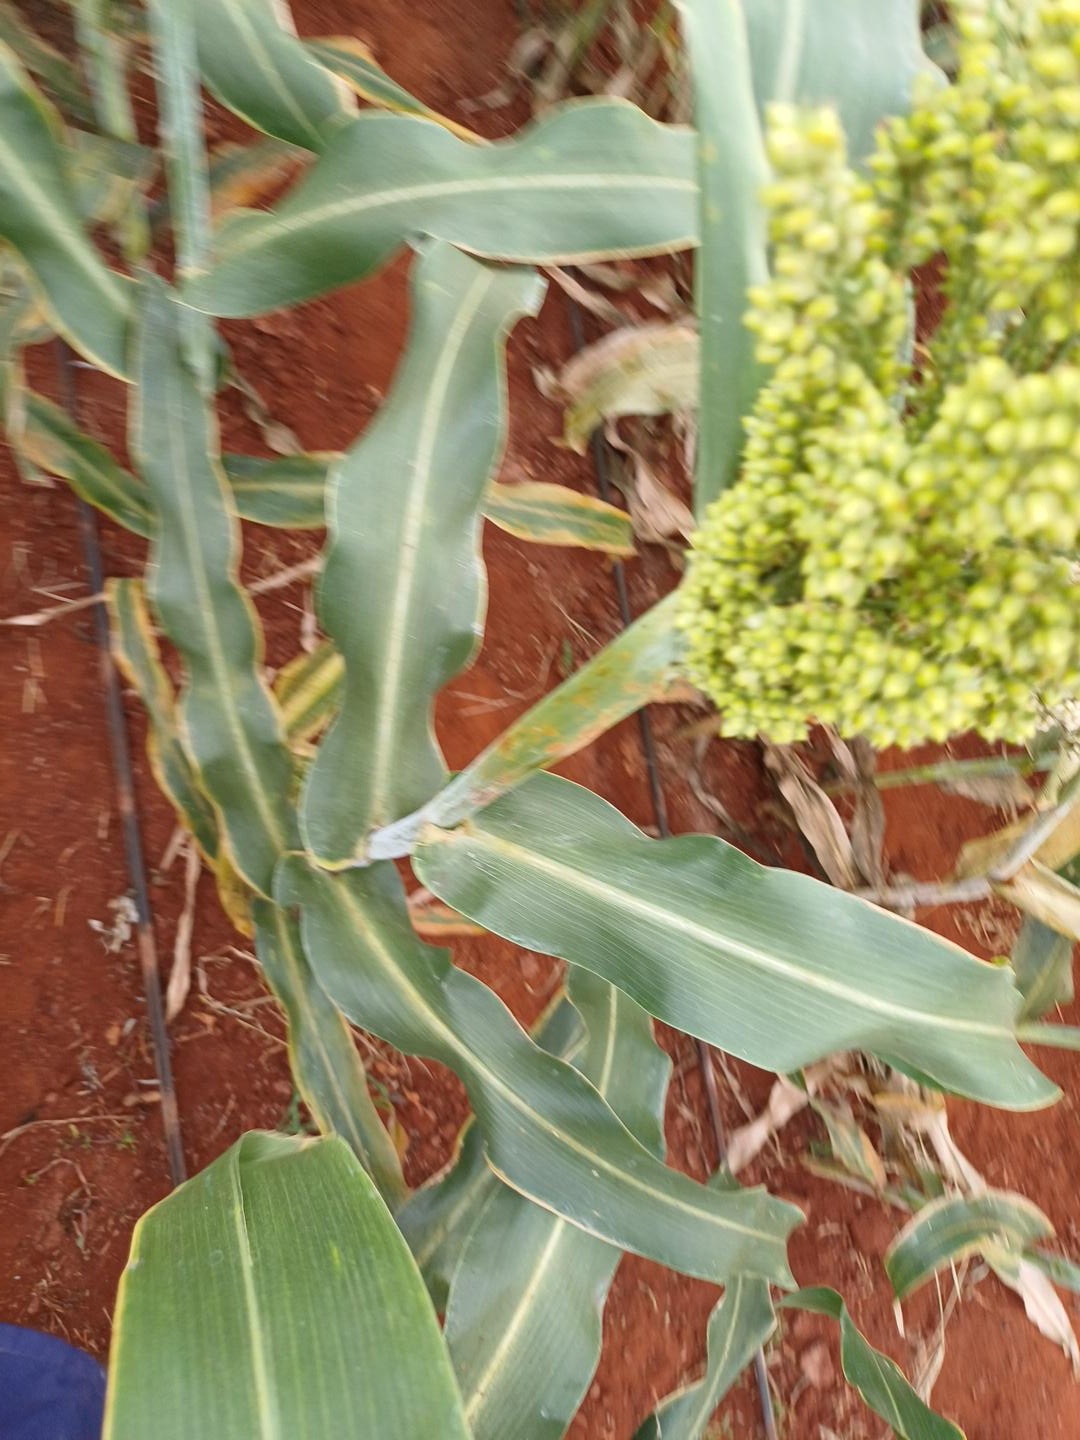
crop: sorghum
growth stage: filling grain
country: Kenya
